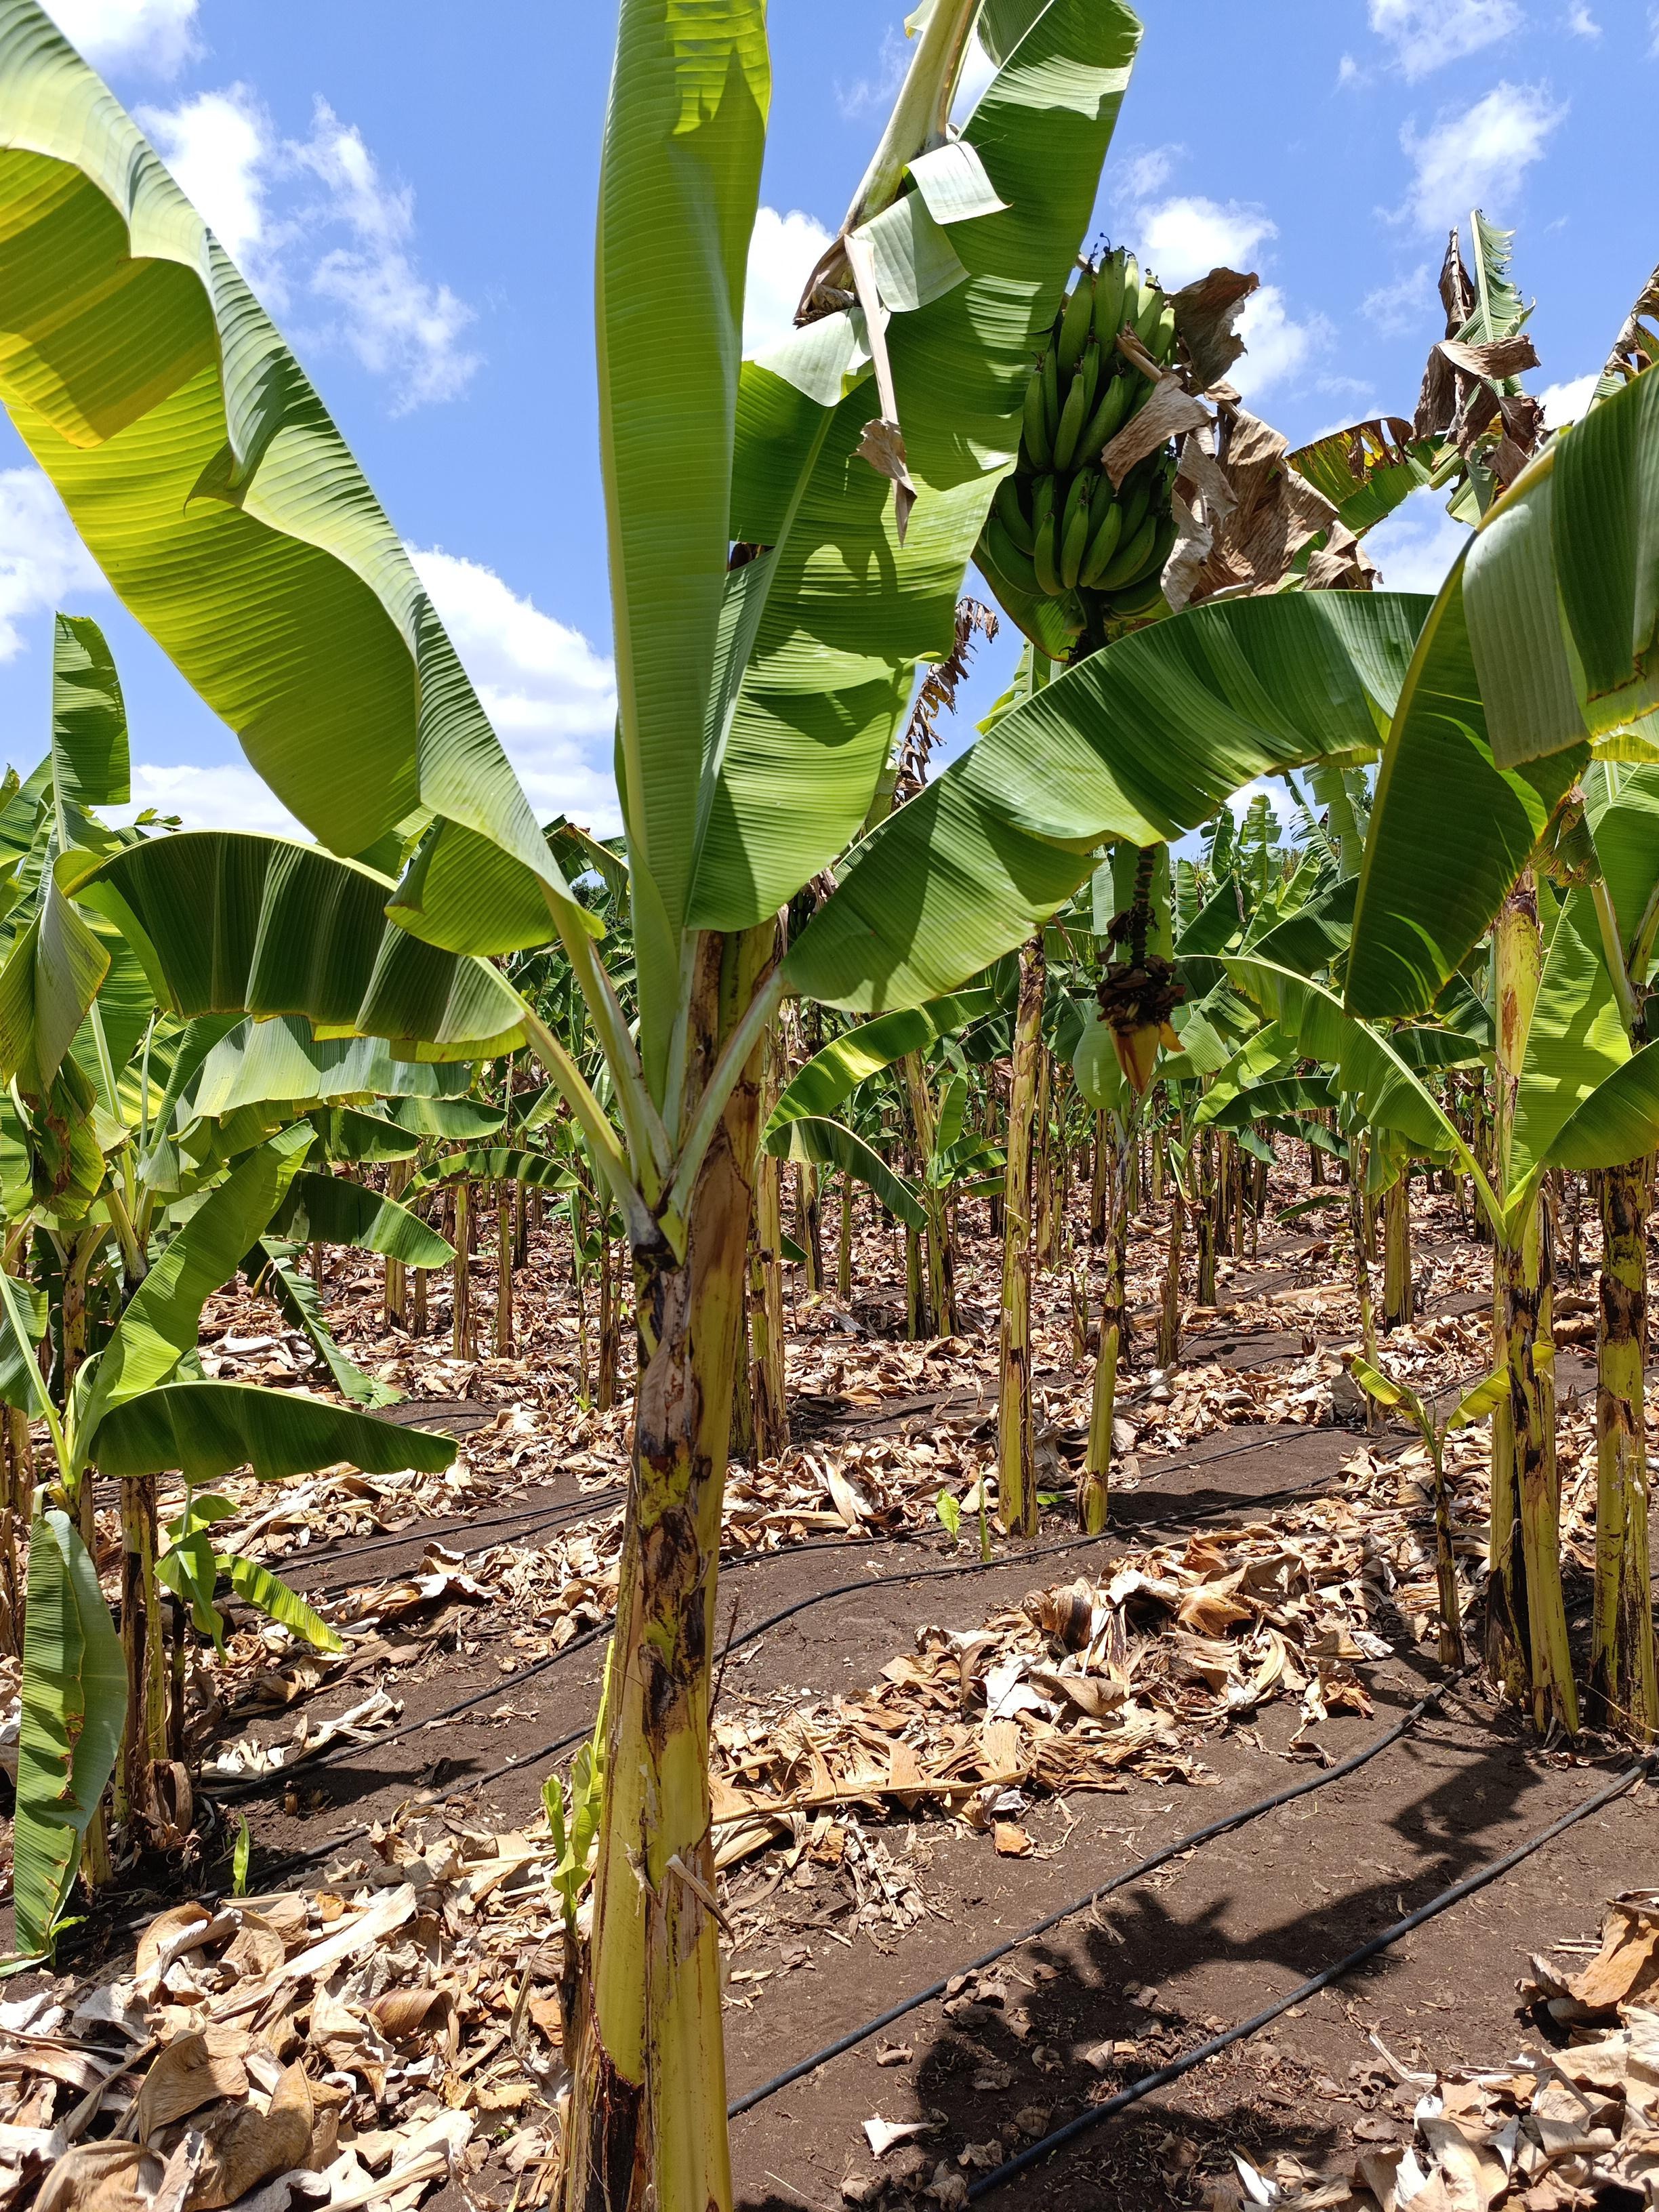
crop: banana
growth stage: development fruit
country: Tanzania
